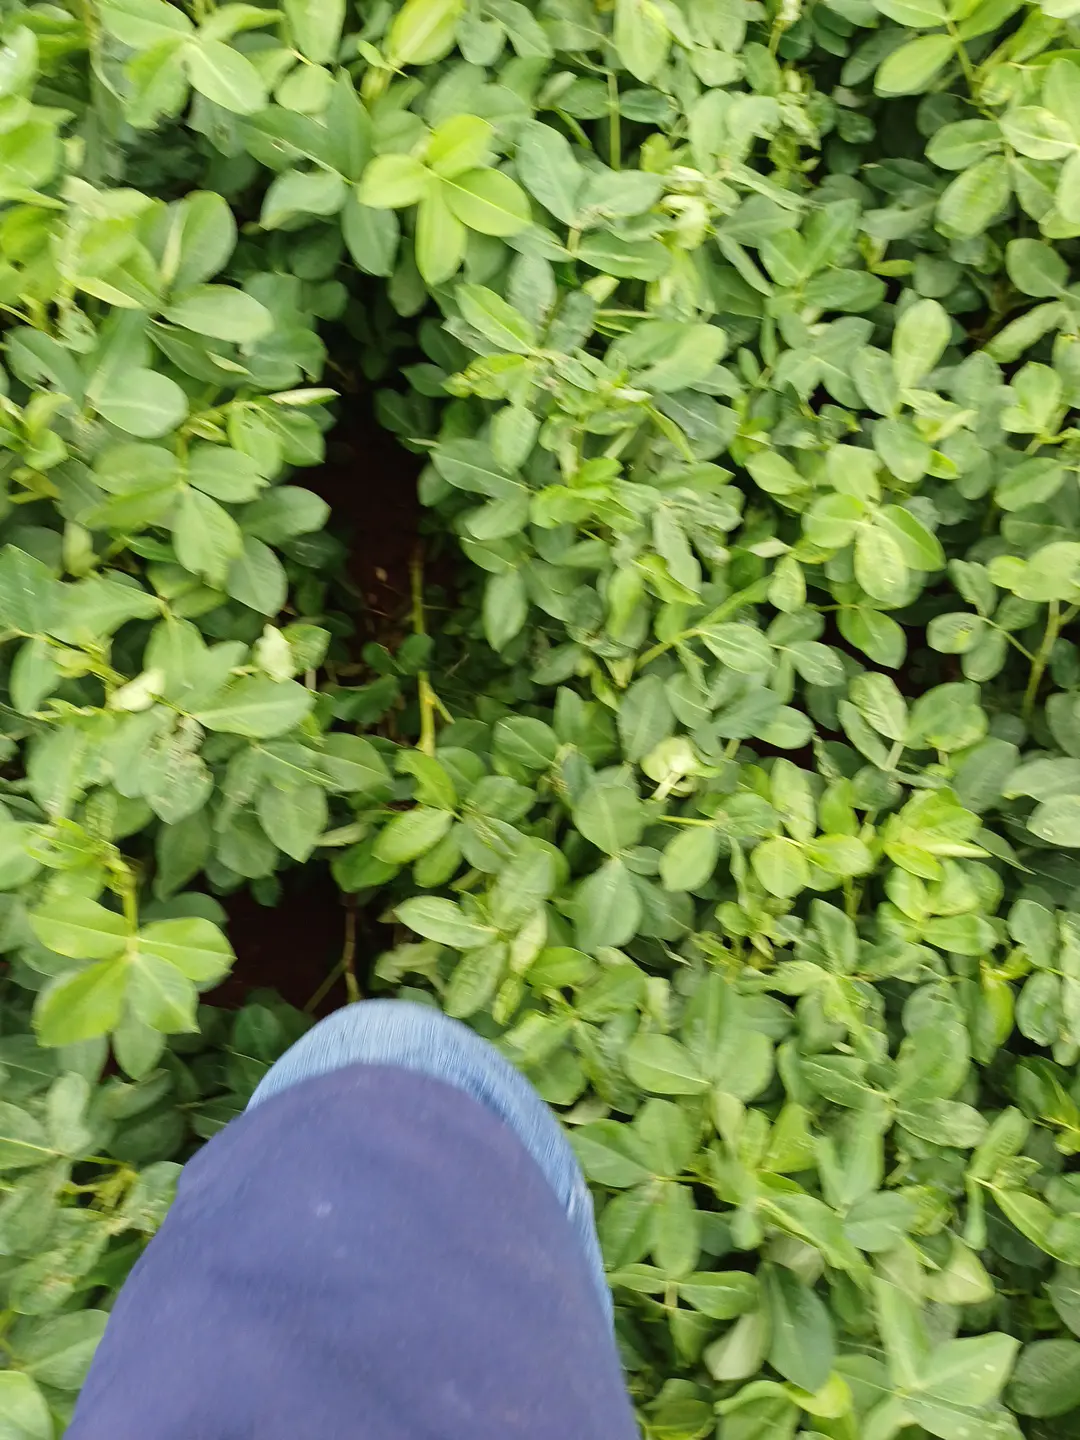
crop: groundnut
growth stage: pegging
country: Kenya
